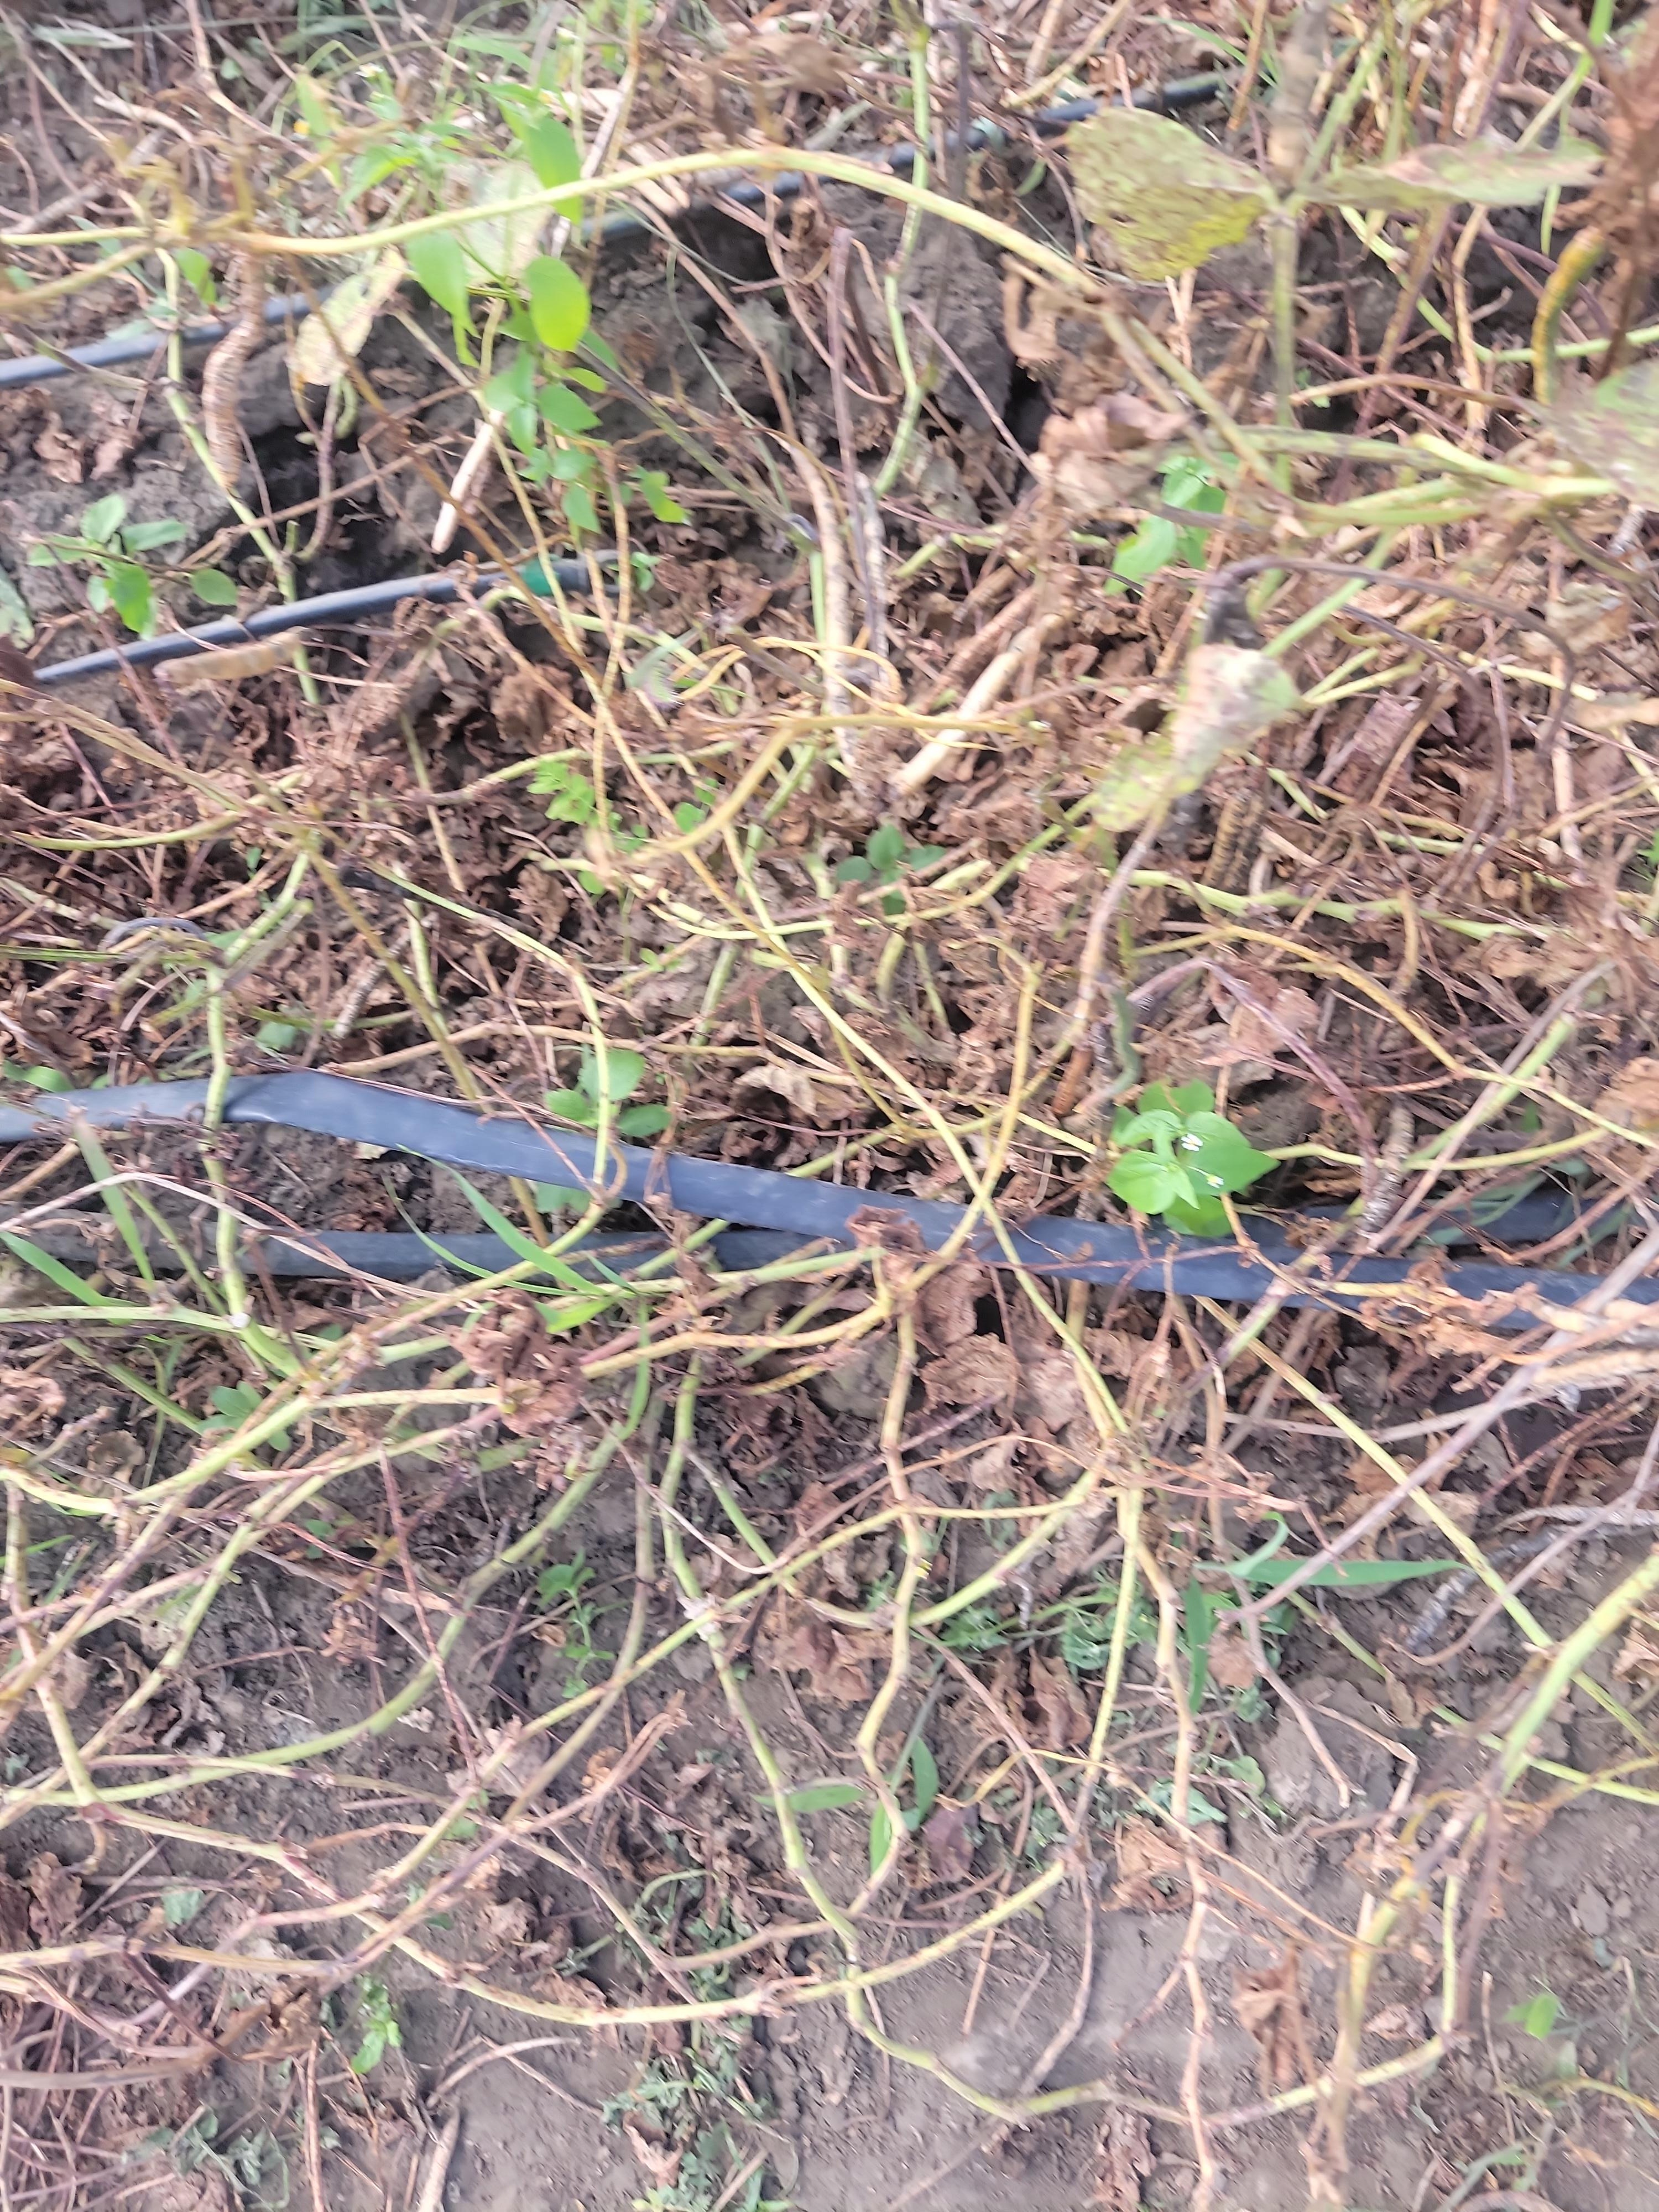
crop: cowpea
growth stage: development pod
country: Tanzania
